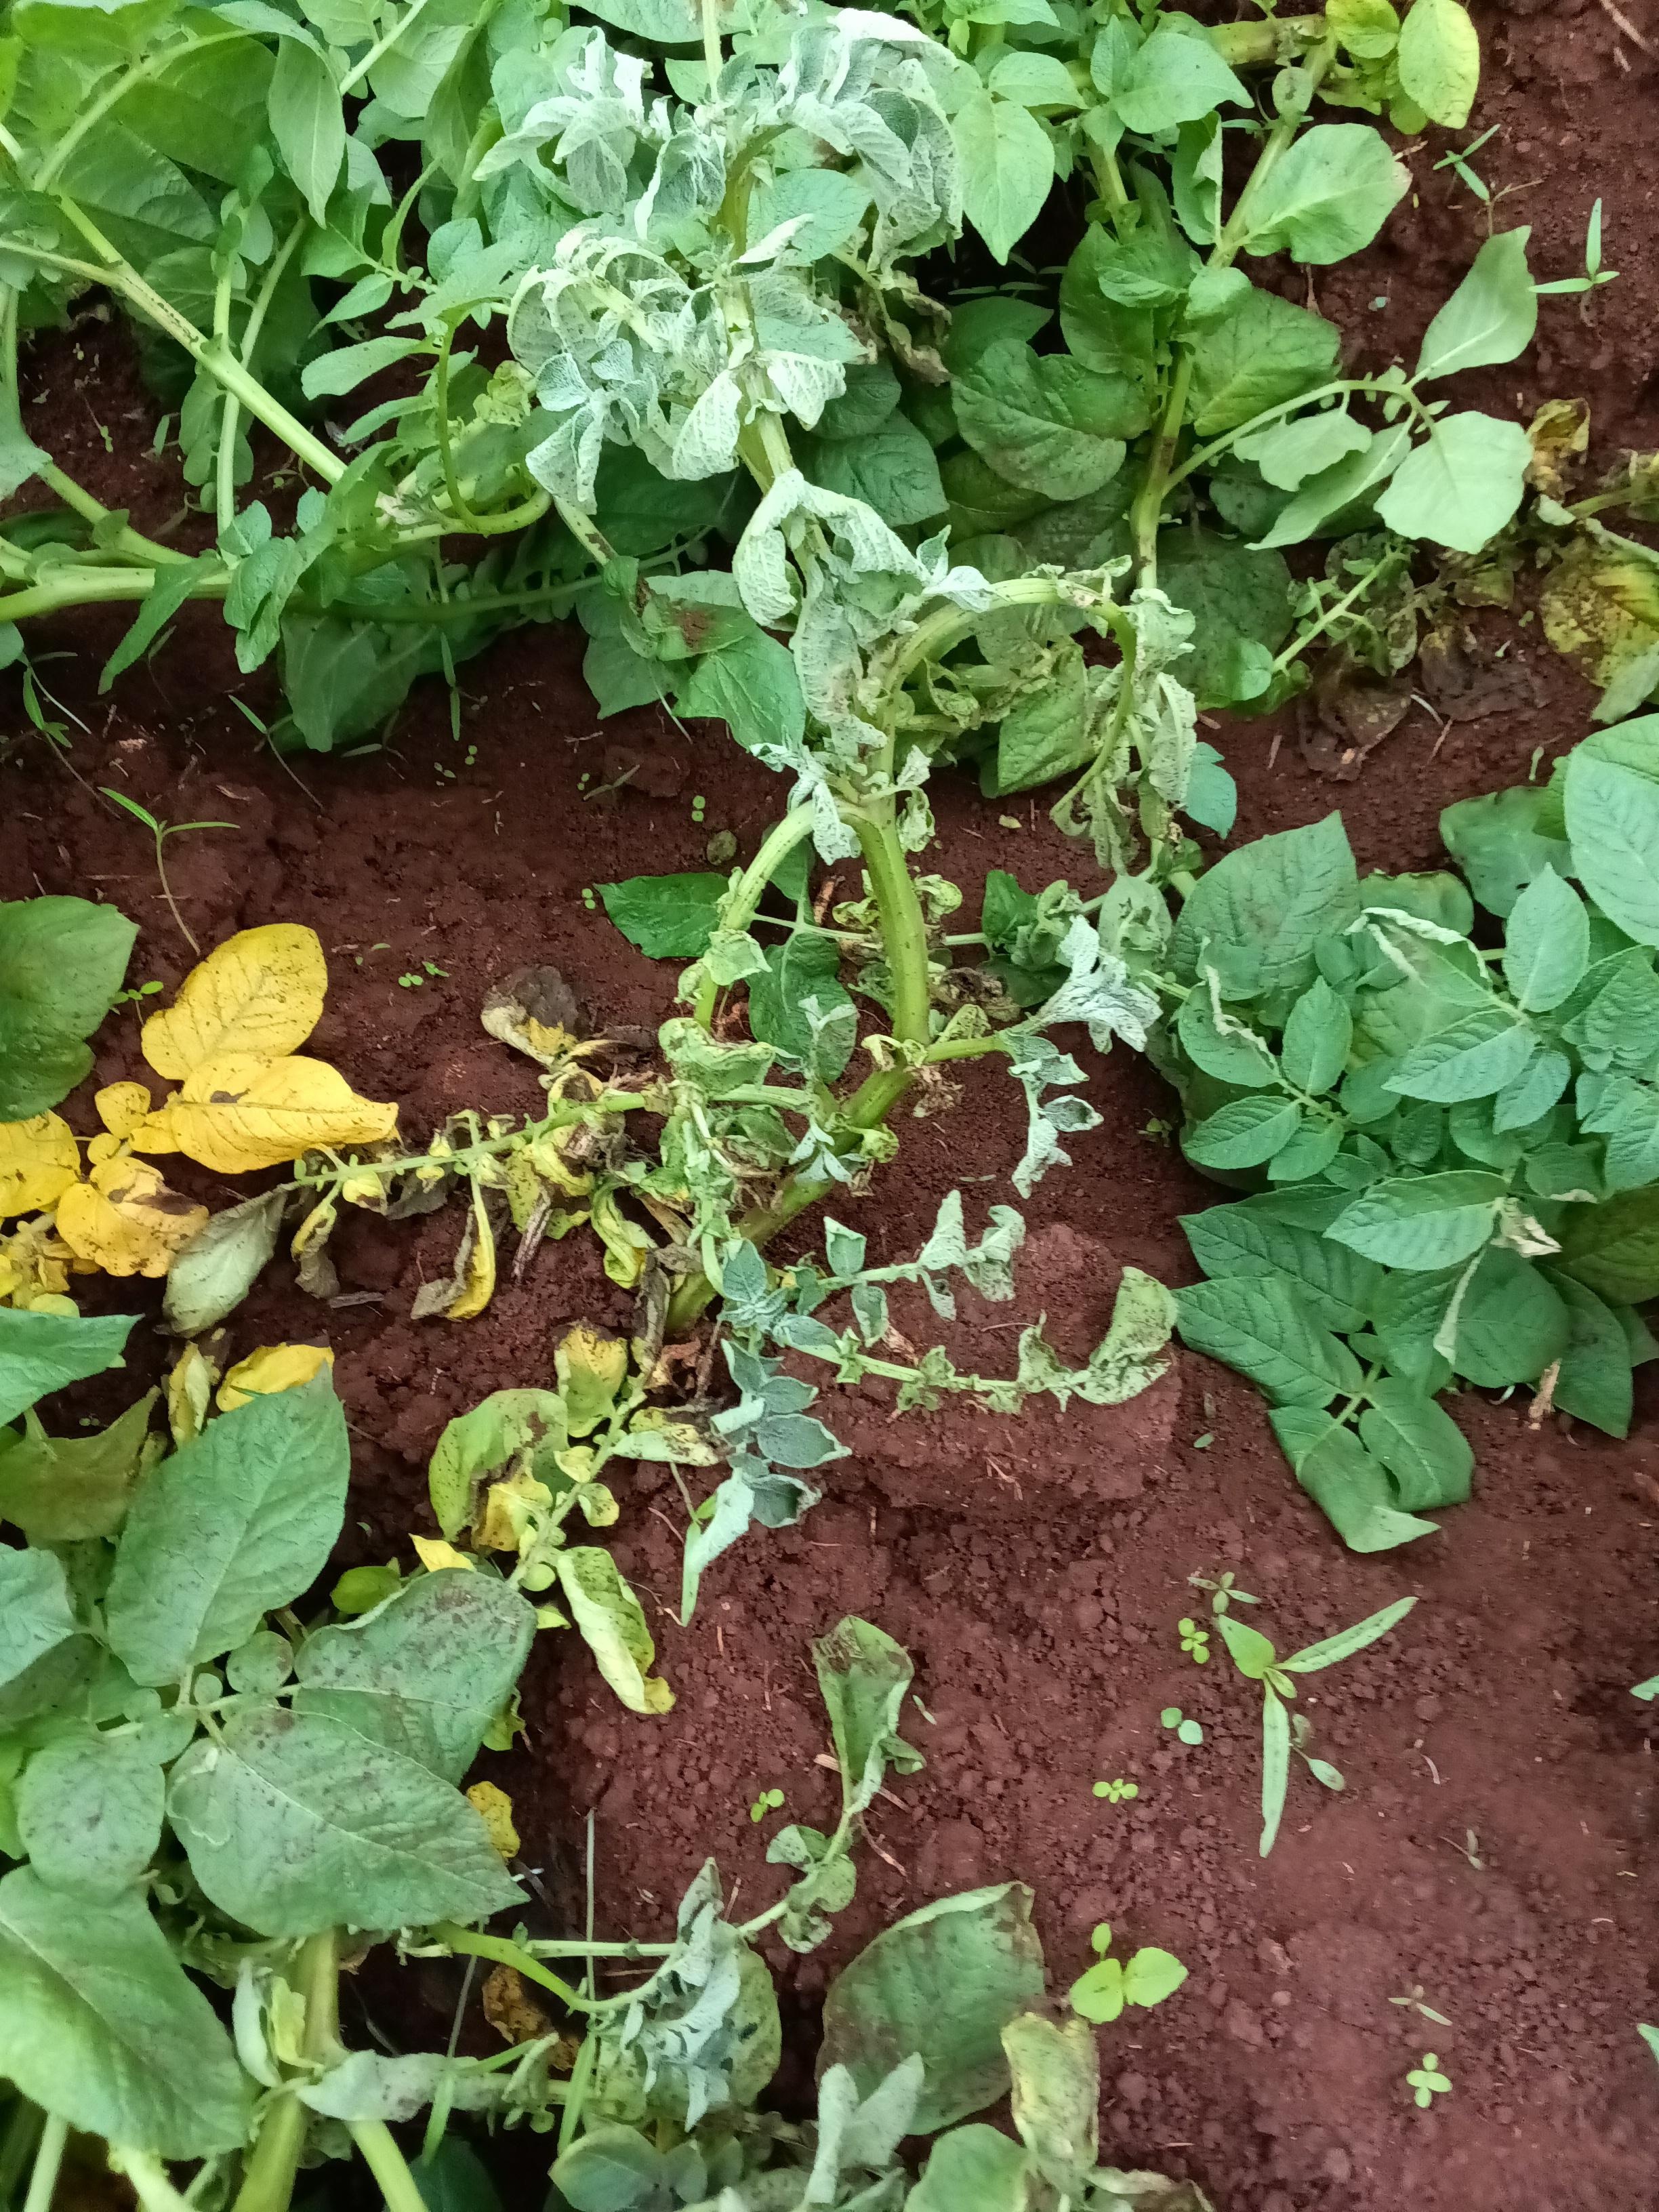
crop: potato
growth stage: flowering
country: Kenya
